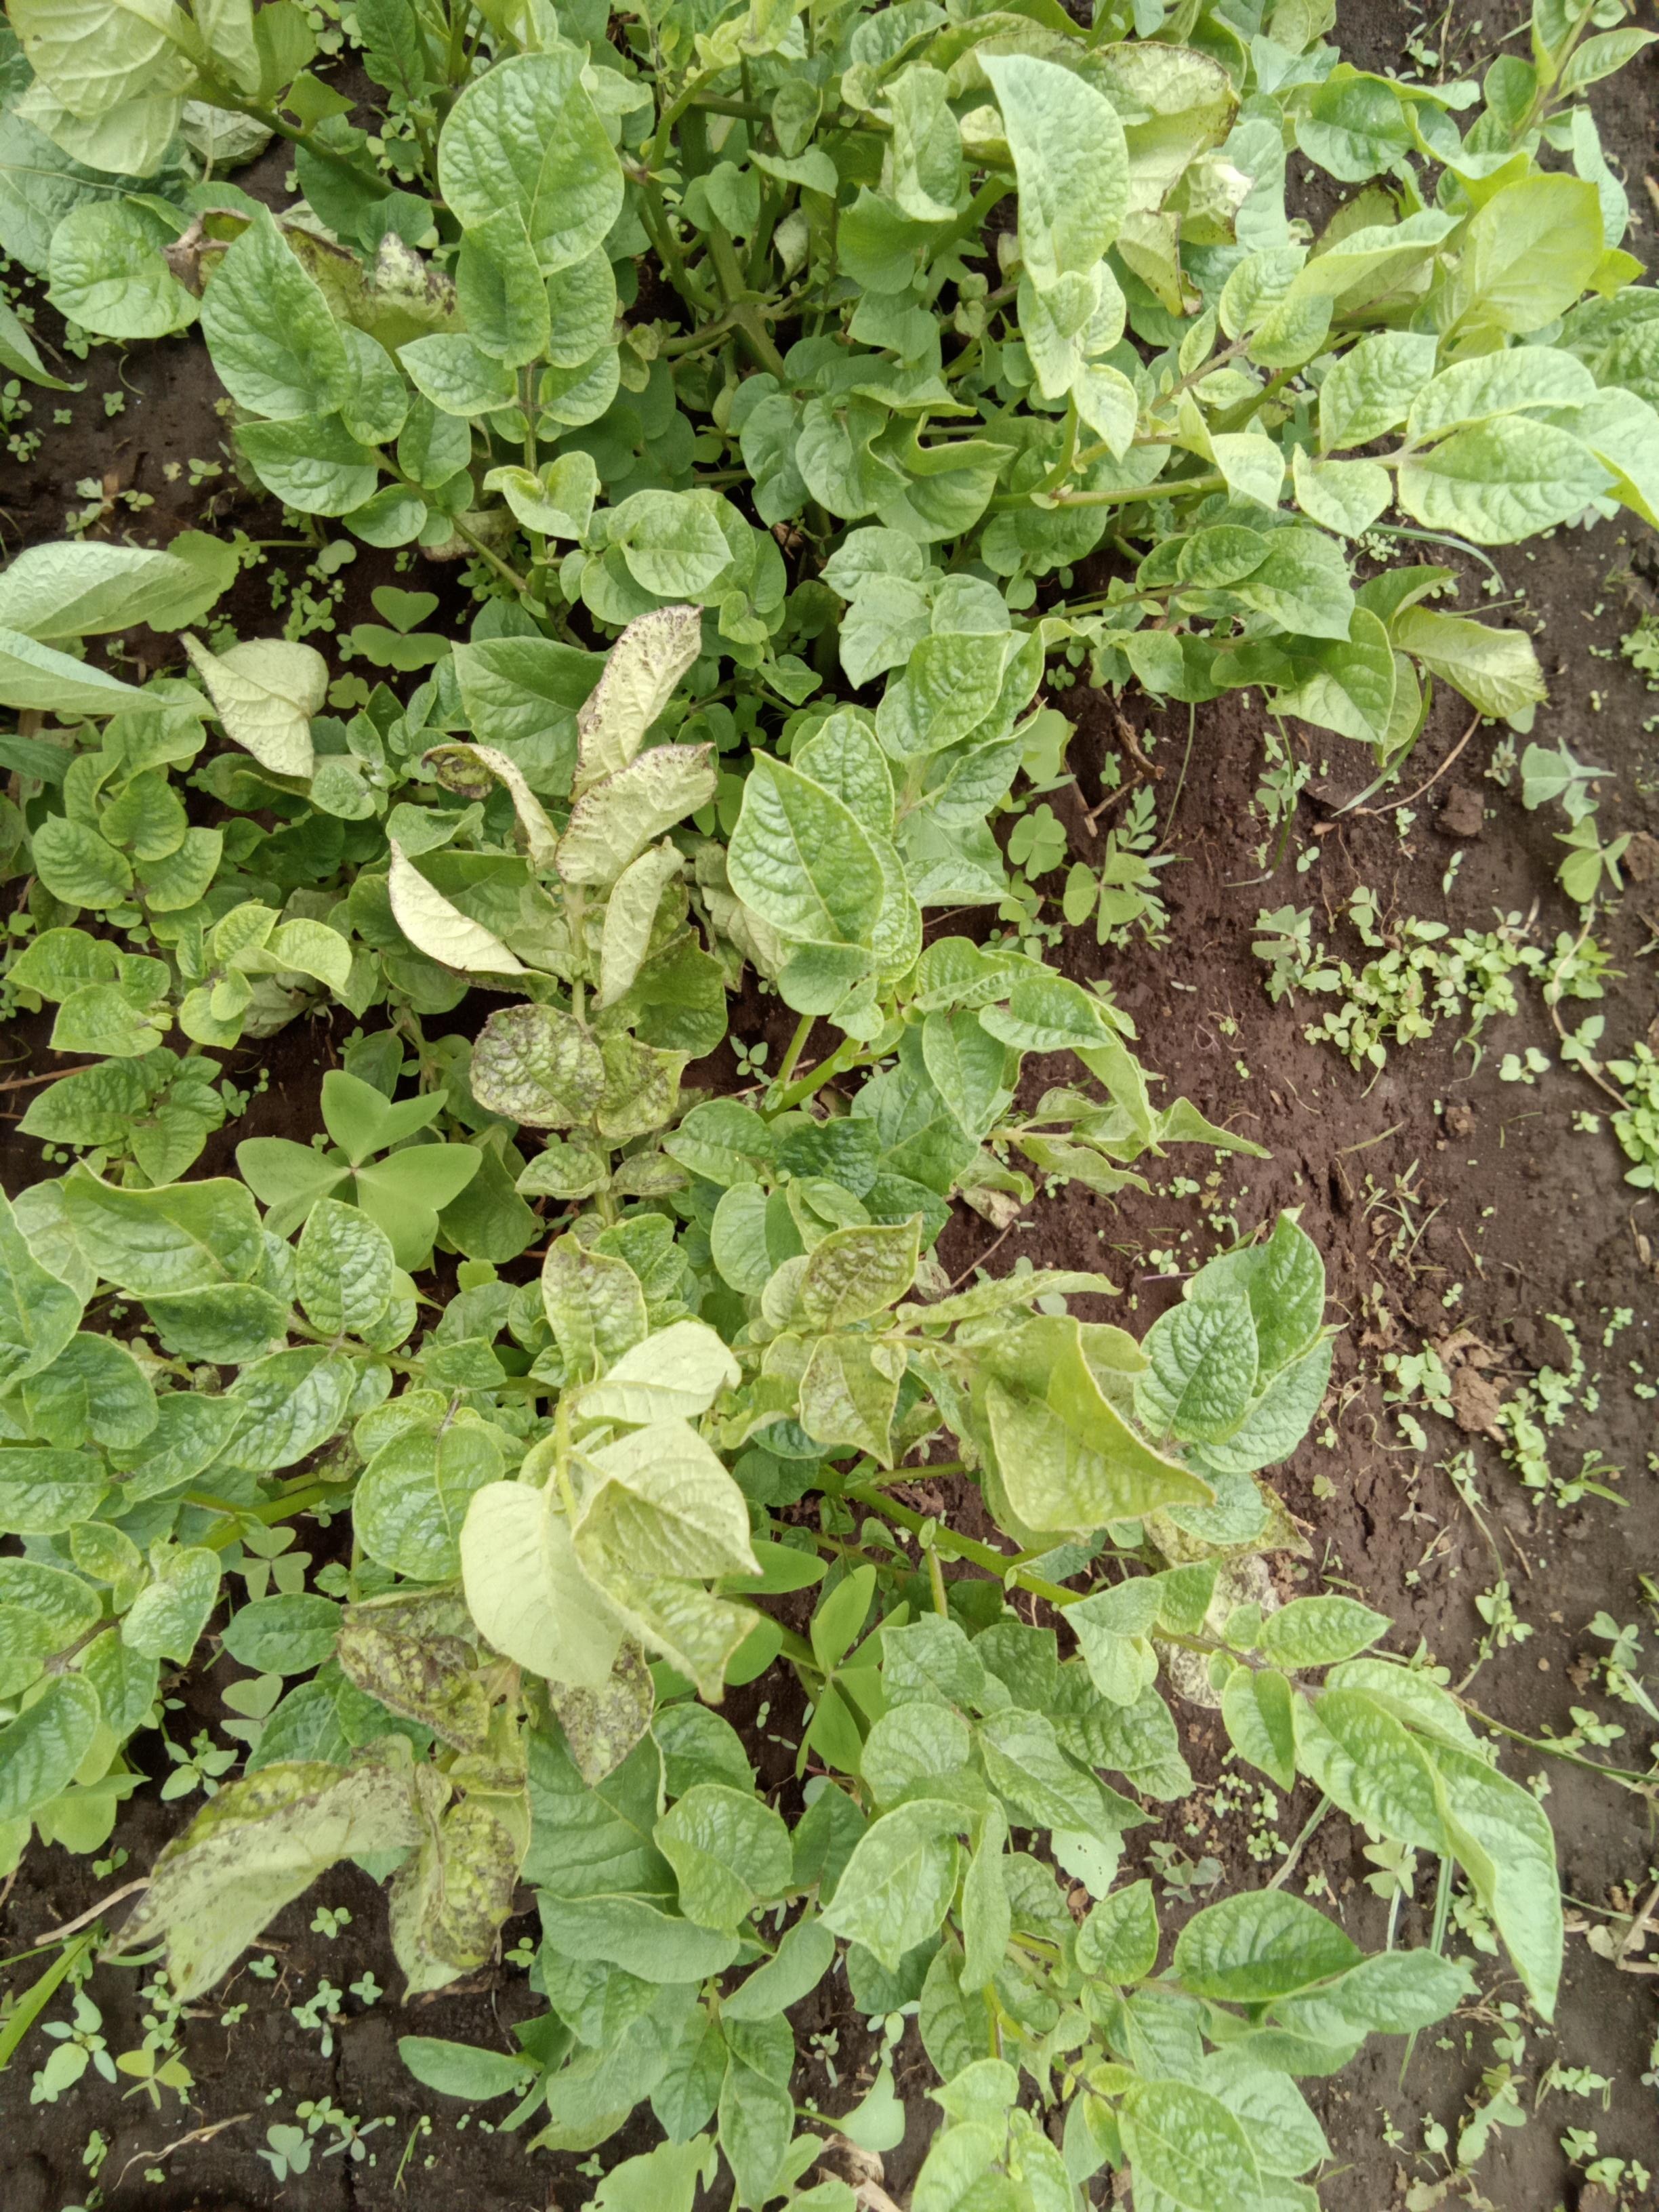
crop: potato
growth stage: flowering
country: Kenya
